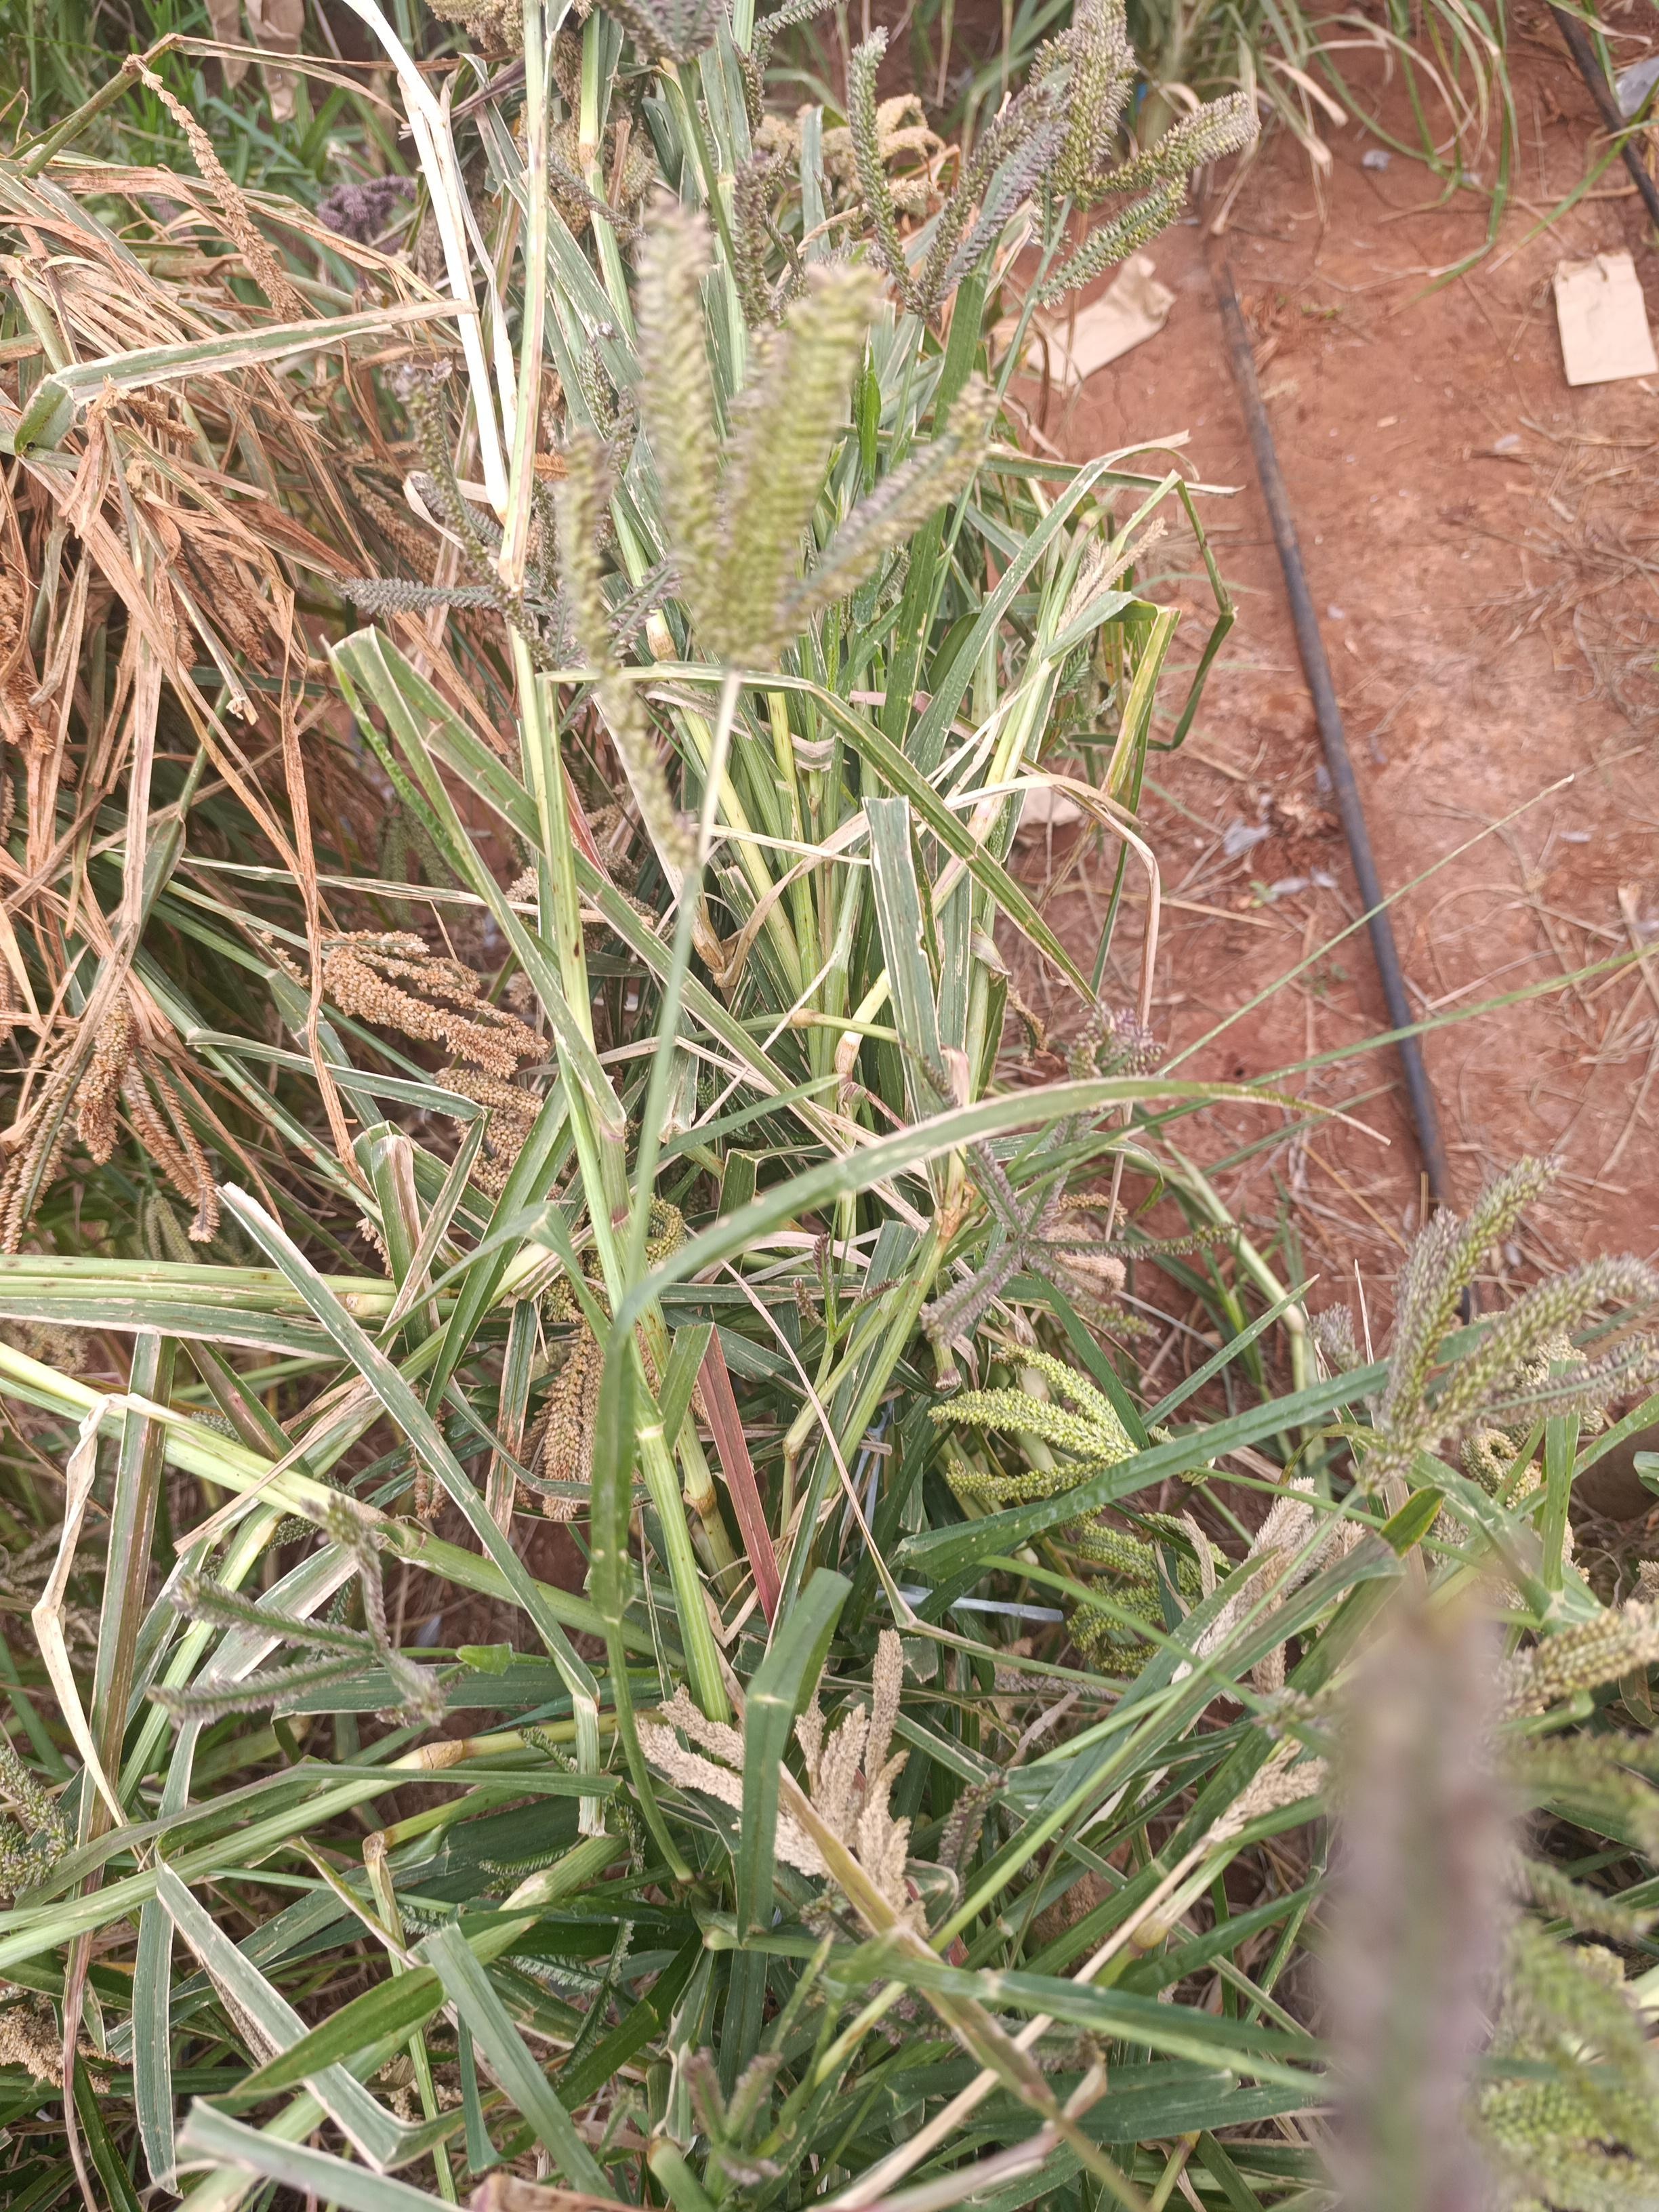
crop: finger millet
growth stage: filling grain
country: Kenya
